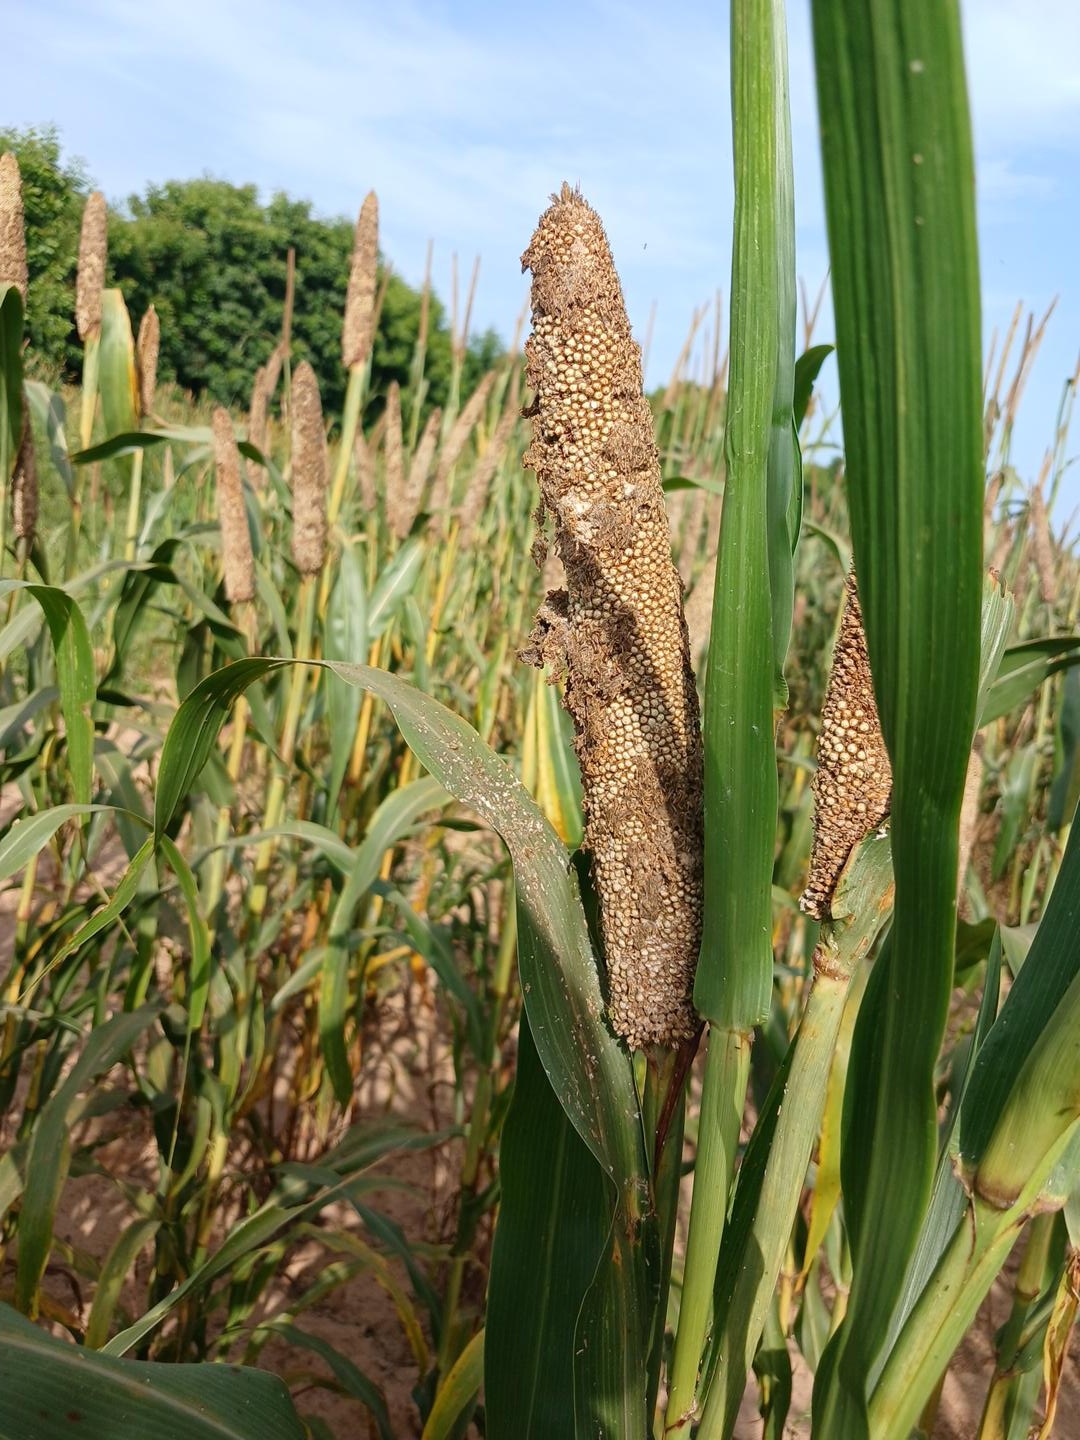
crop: pearl millet
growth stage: maturity
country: Senegal
